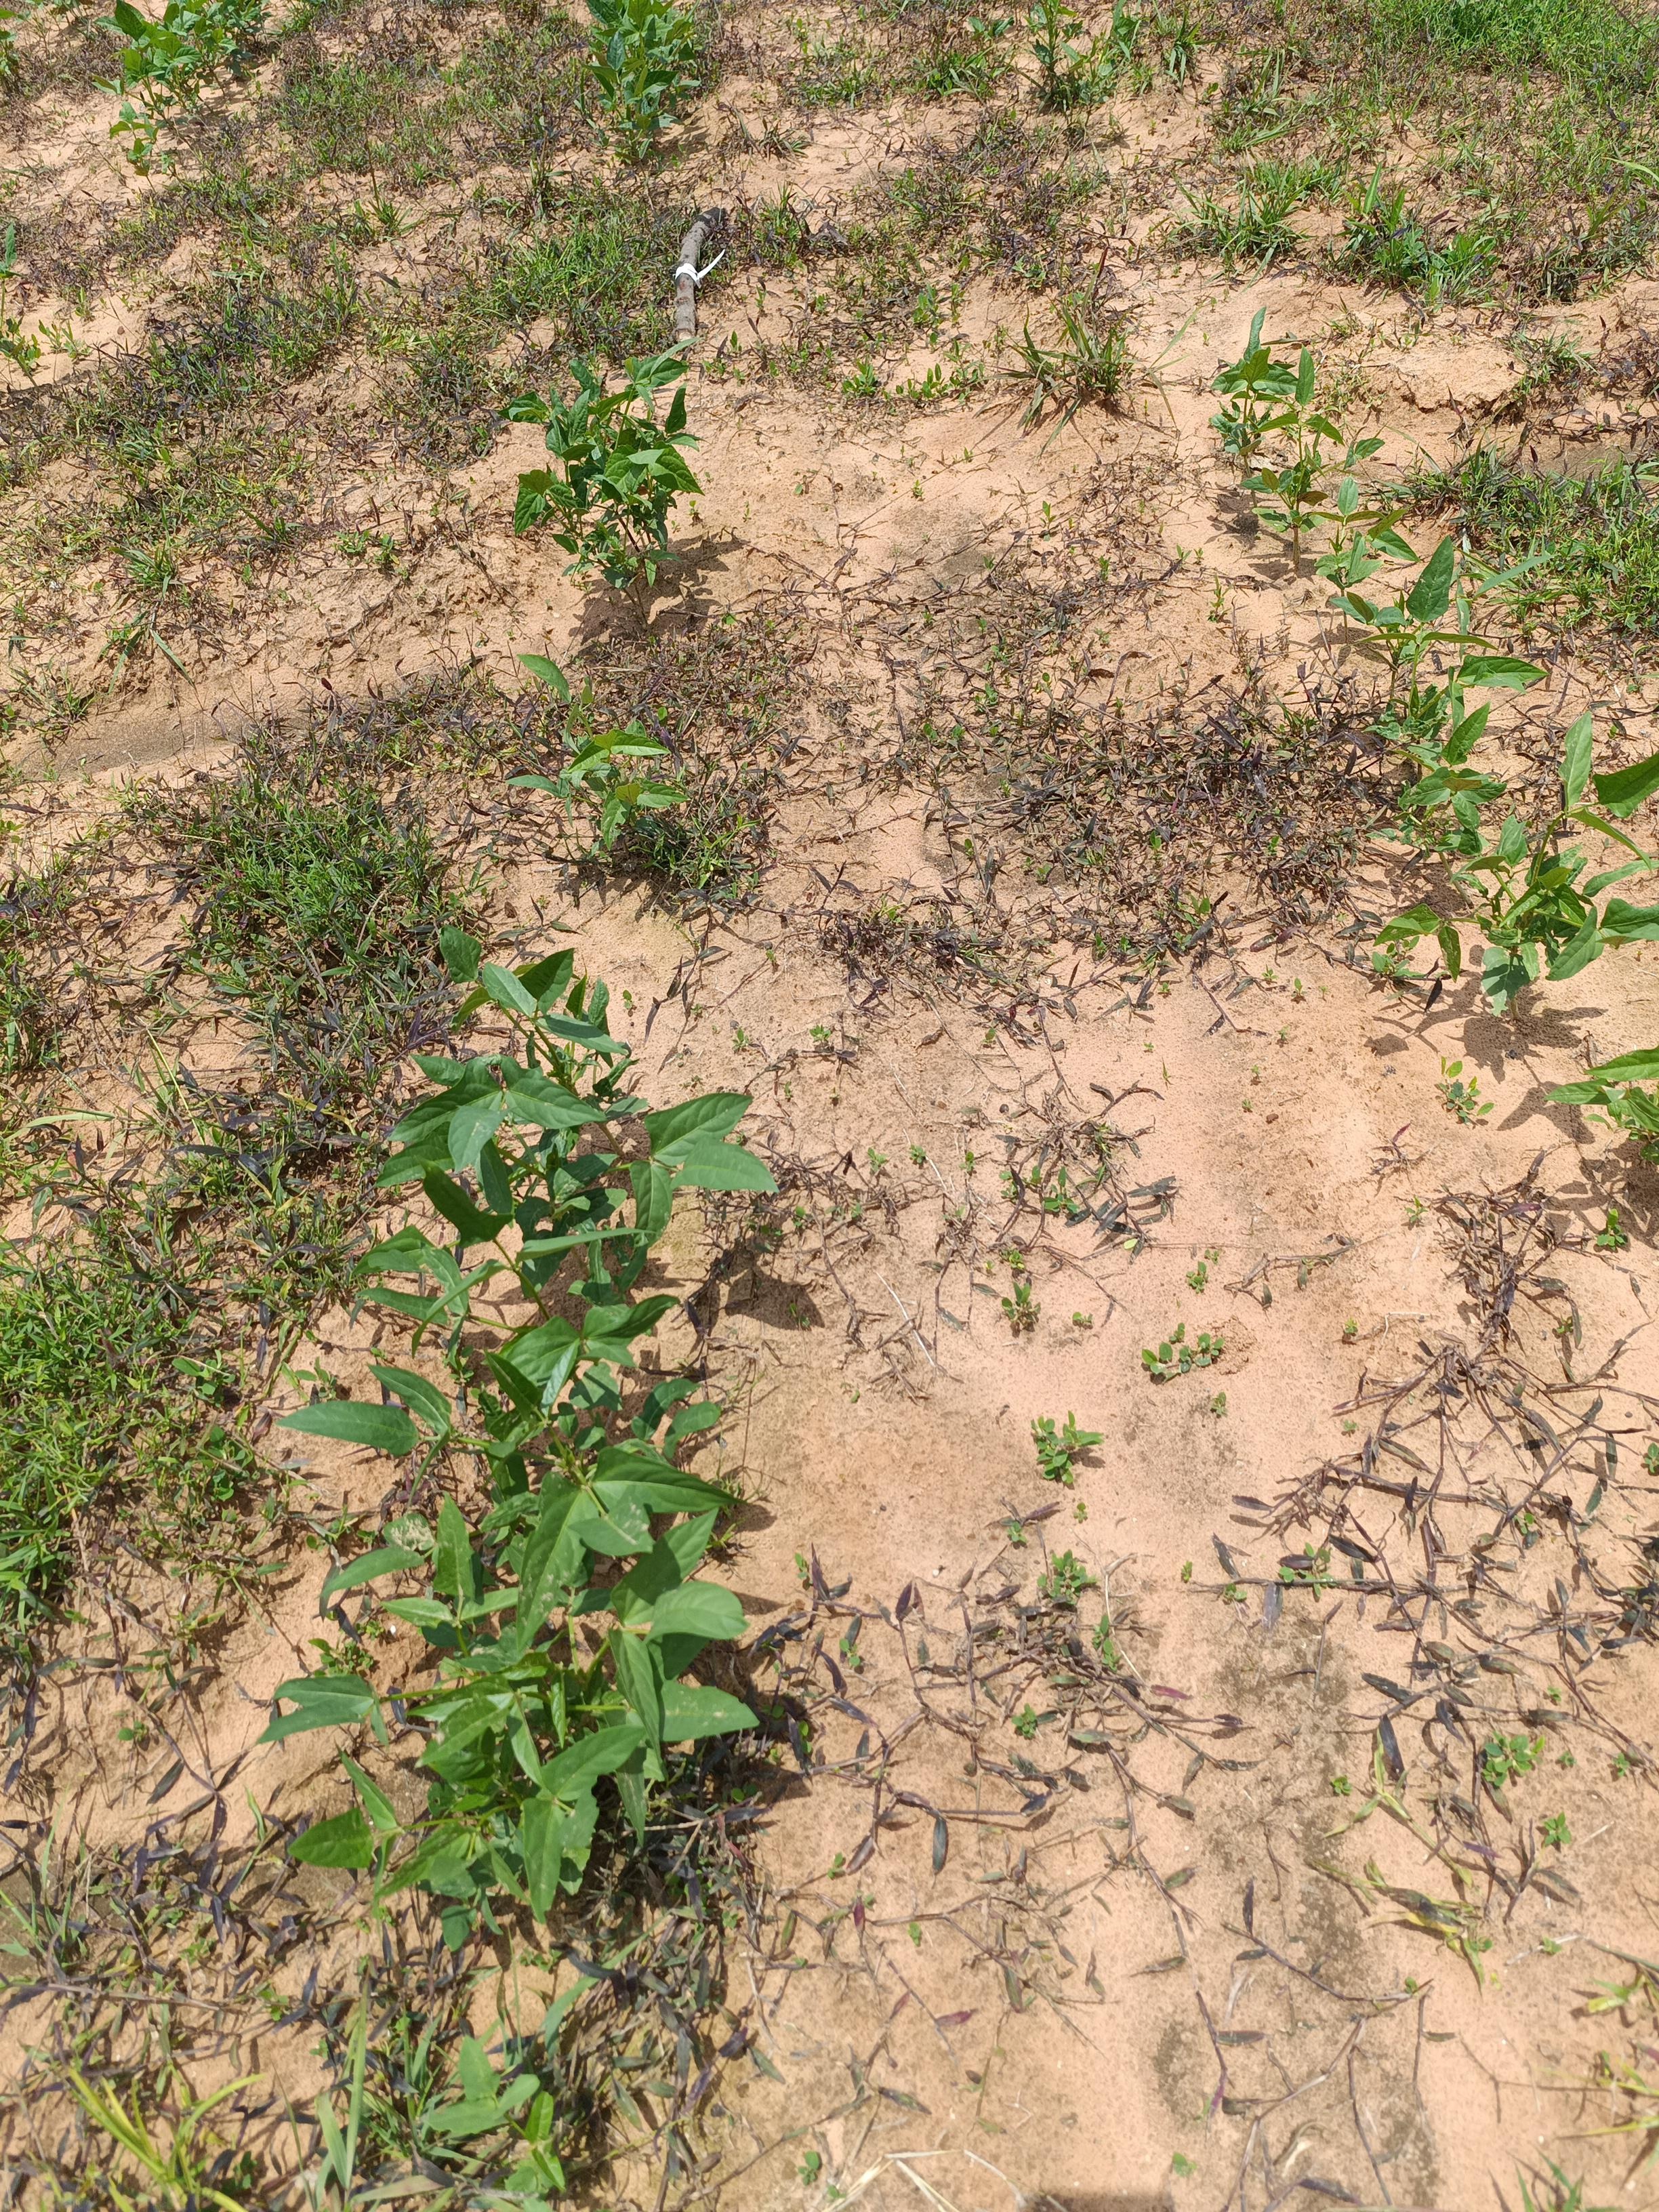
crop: cowpea
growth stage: emergence
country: Nigeria
